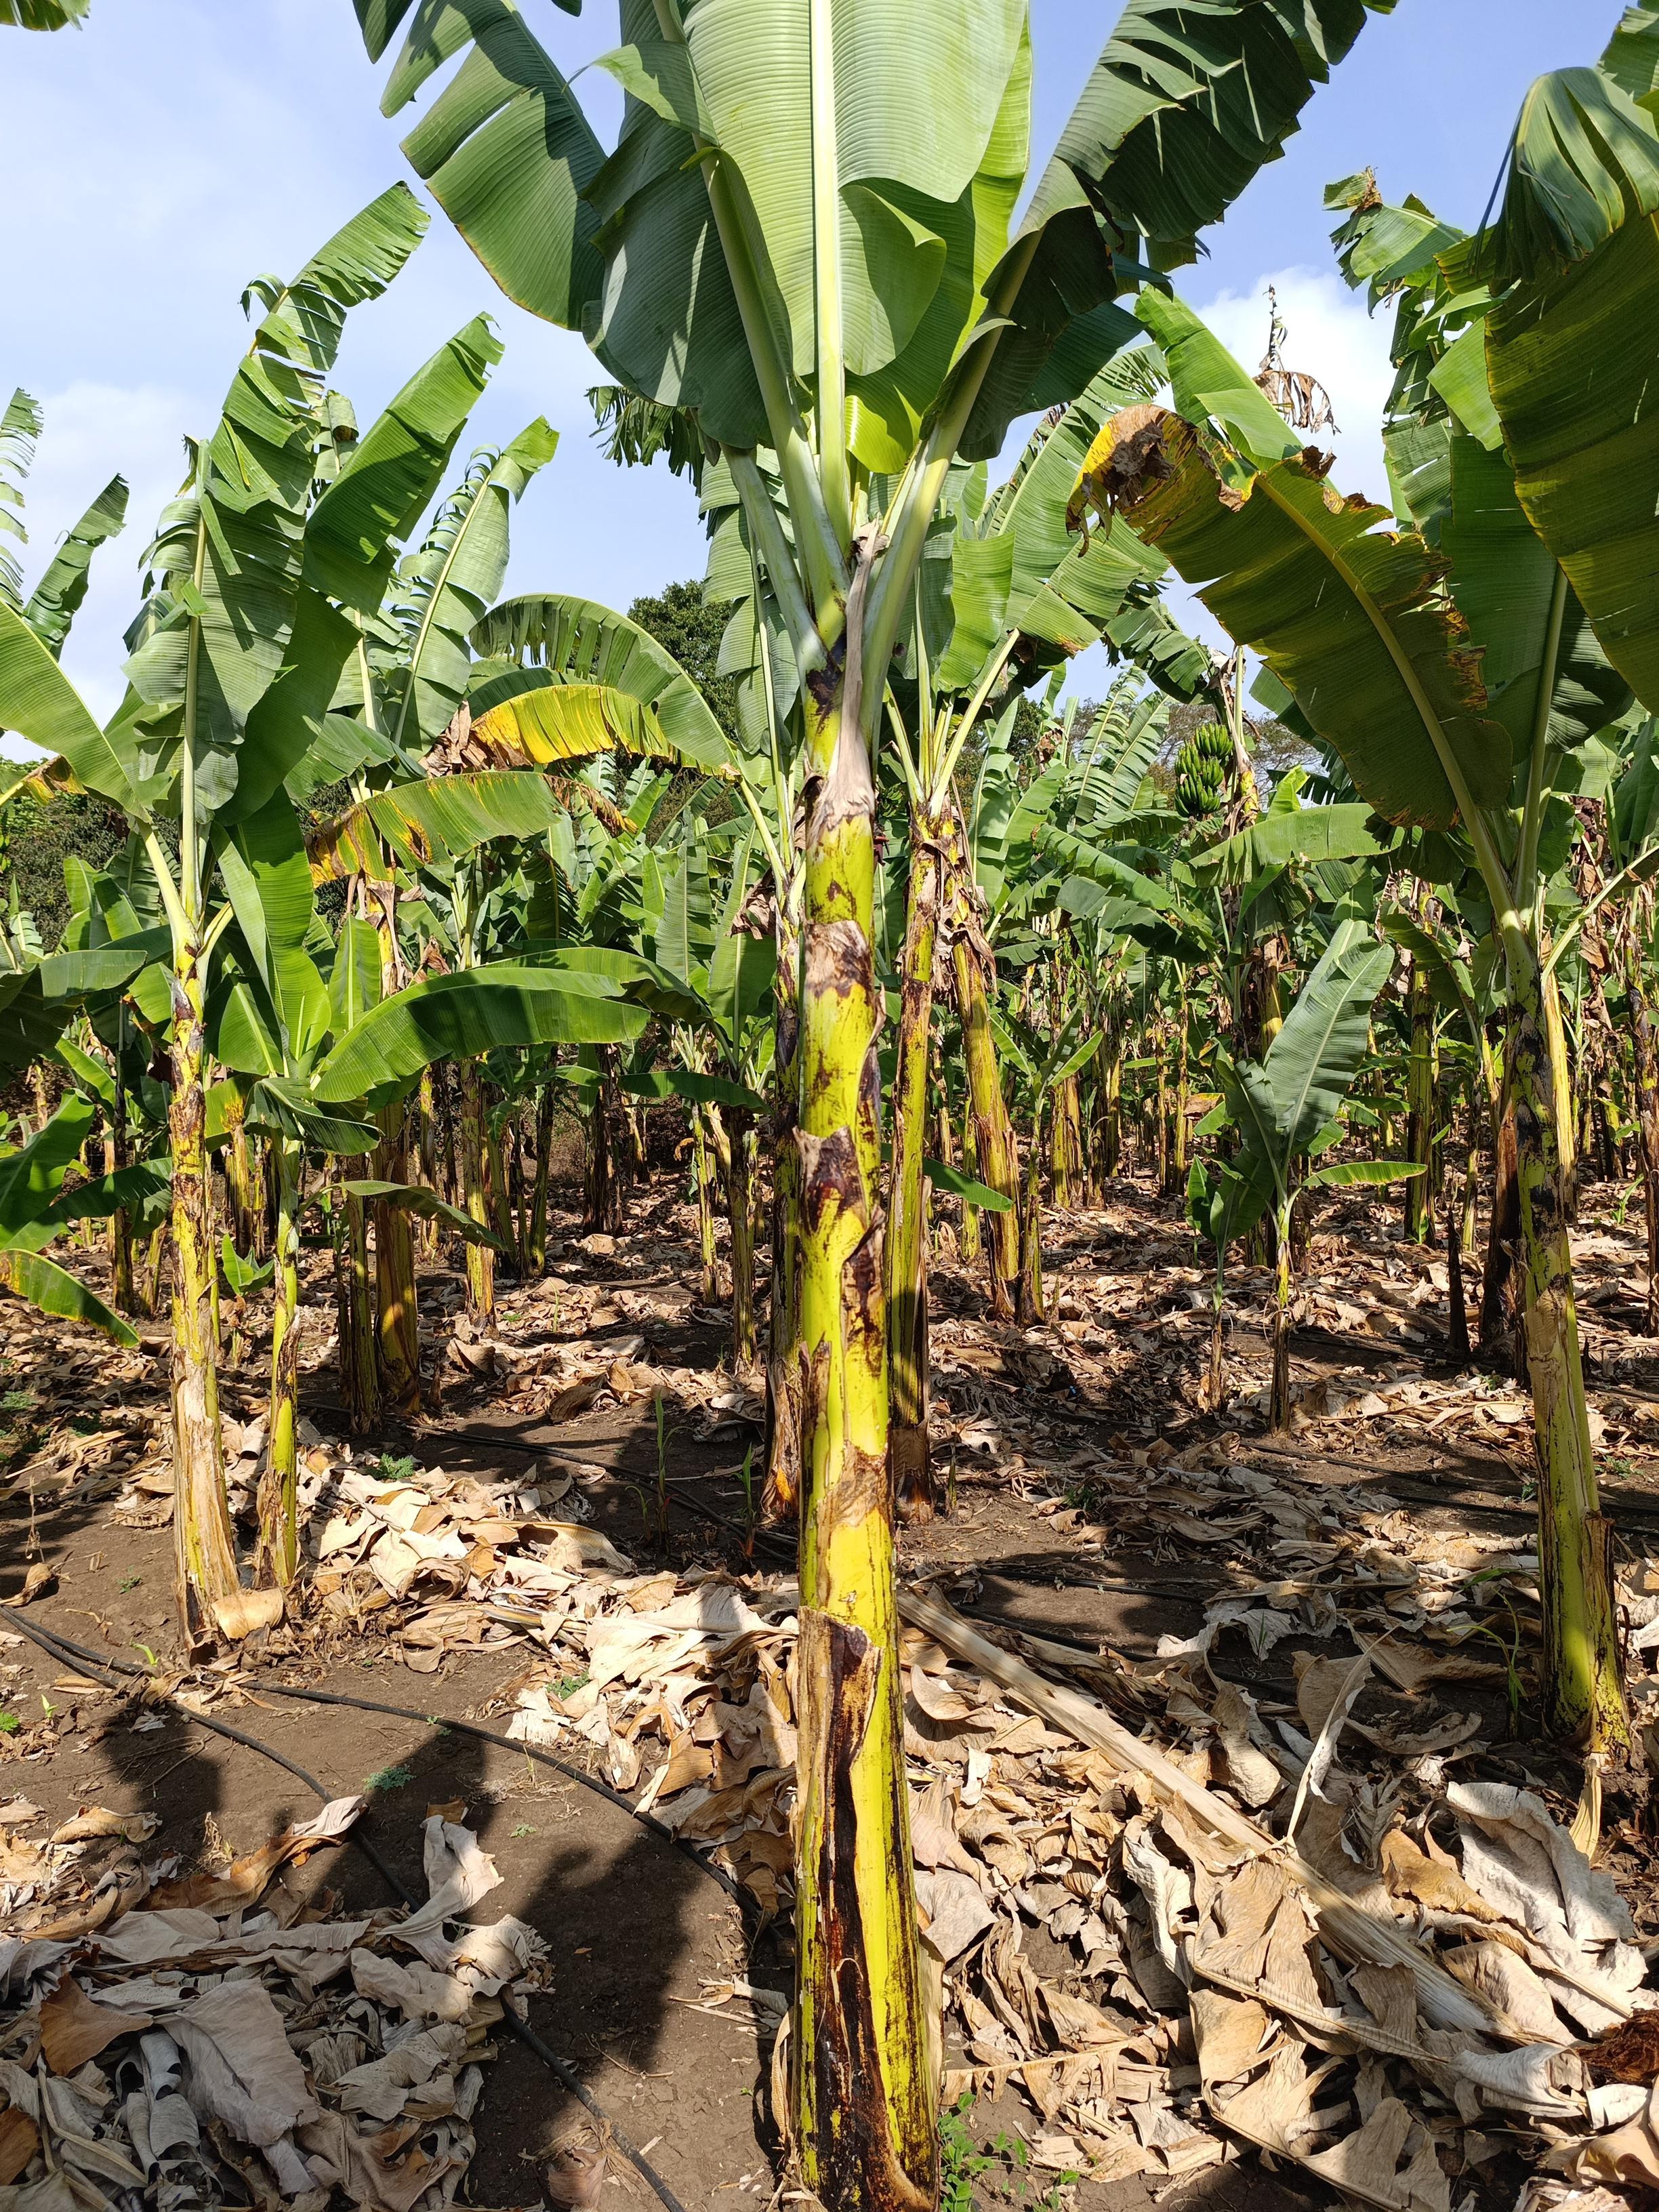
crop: banana
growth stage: vegetative
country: Tanzania
